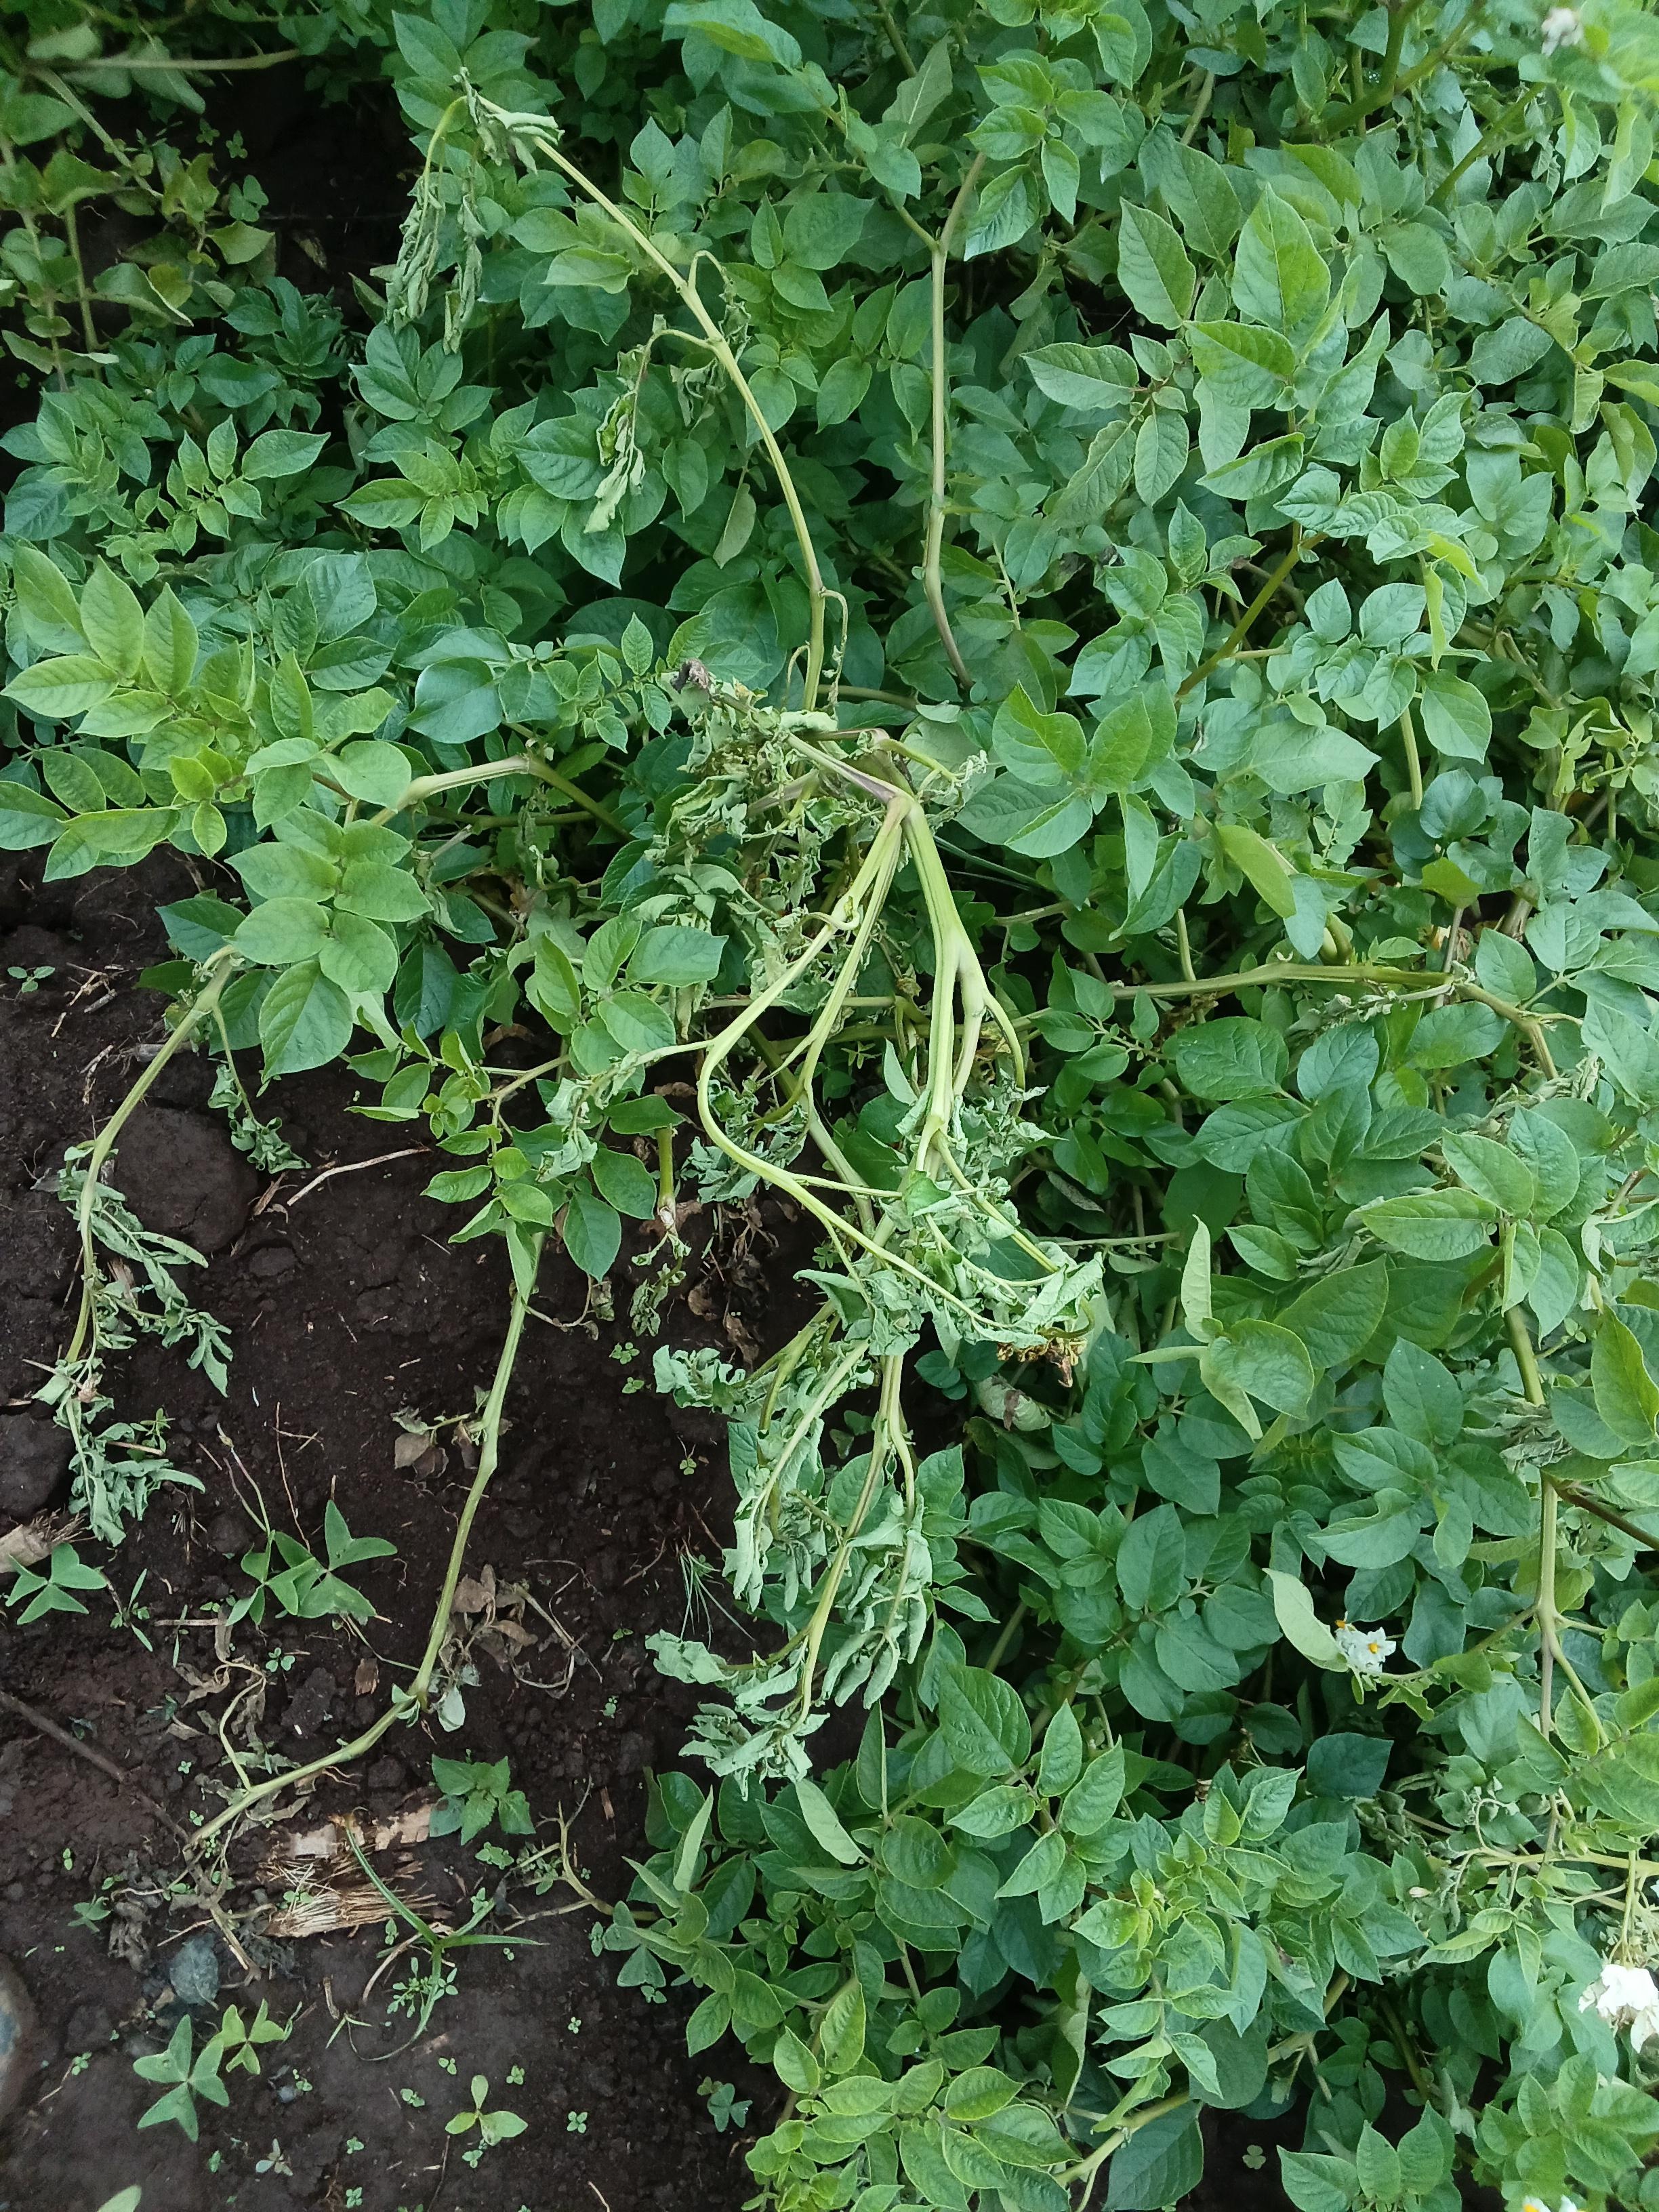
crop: potato
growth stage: vegetative
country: Kenya
